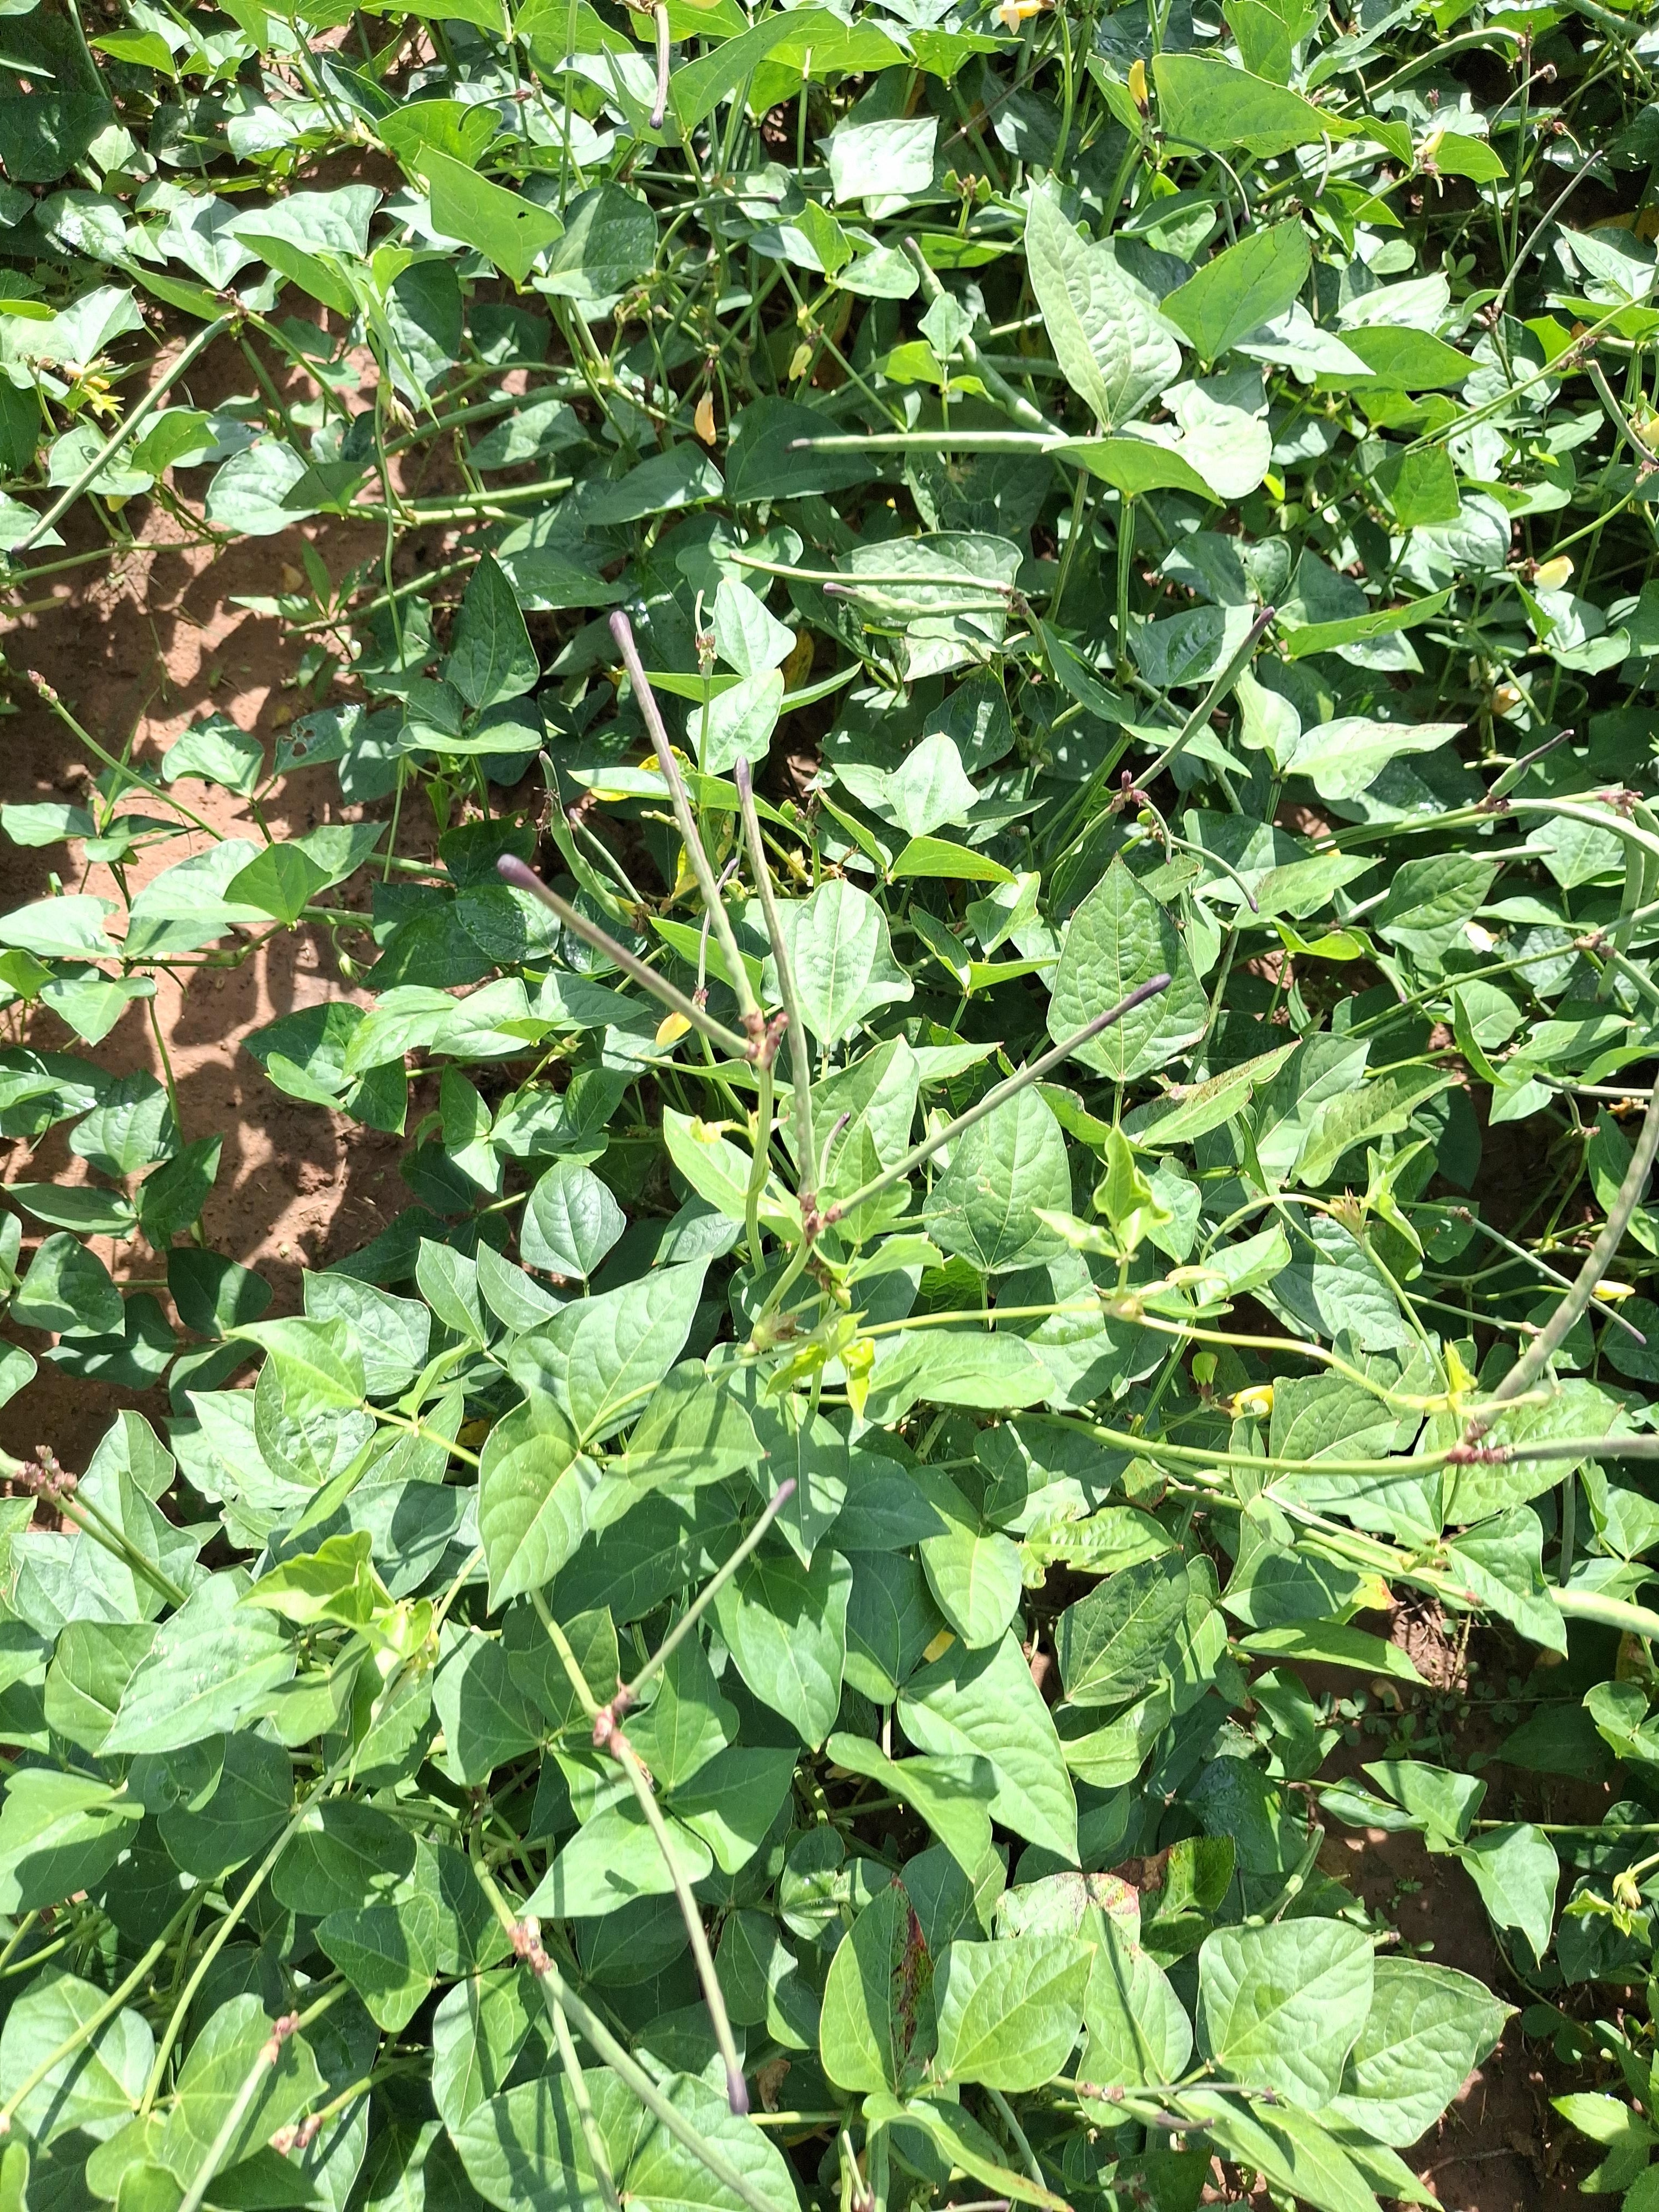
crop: cowpea
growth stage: development pod
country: Nigeria
